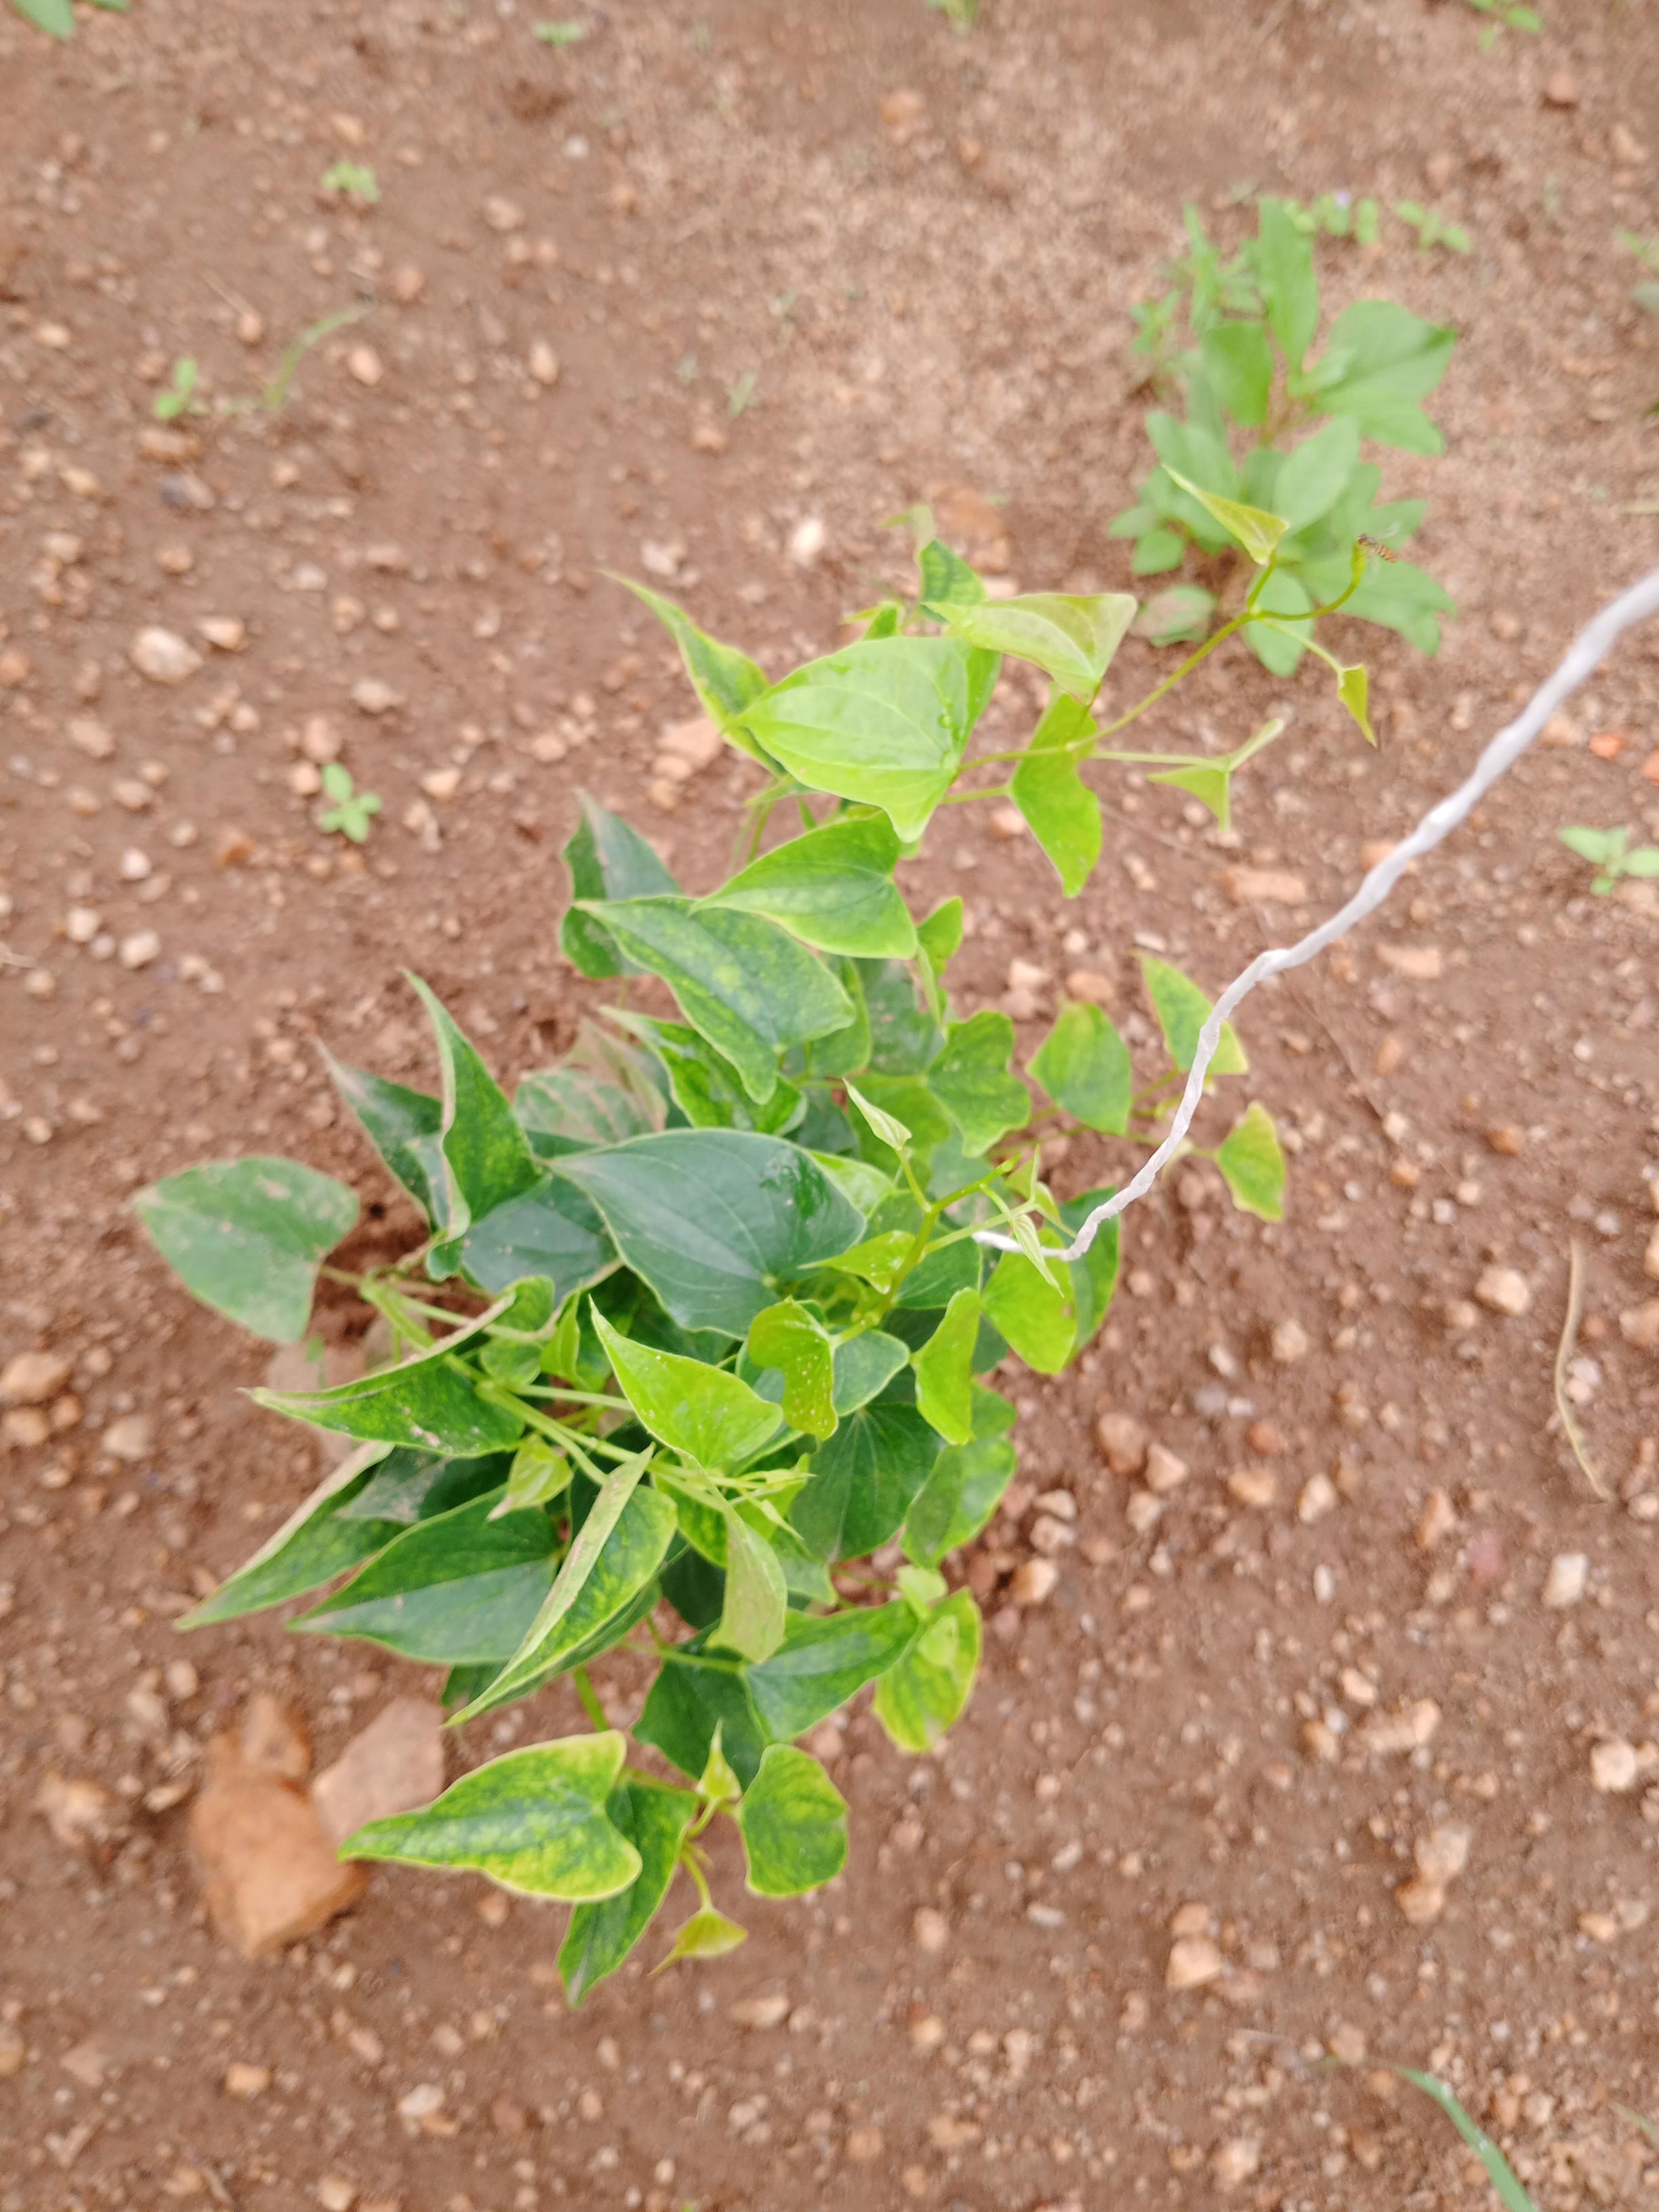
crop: yam
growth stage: vegetative
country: Nigeria
